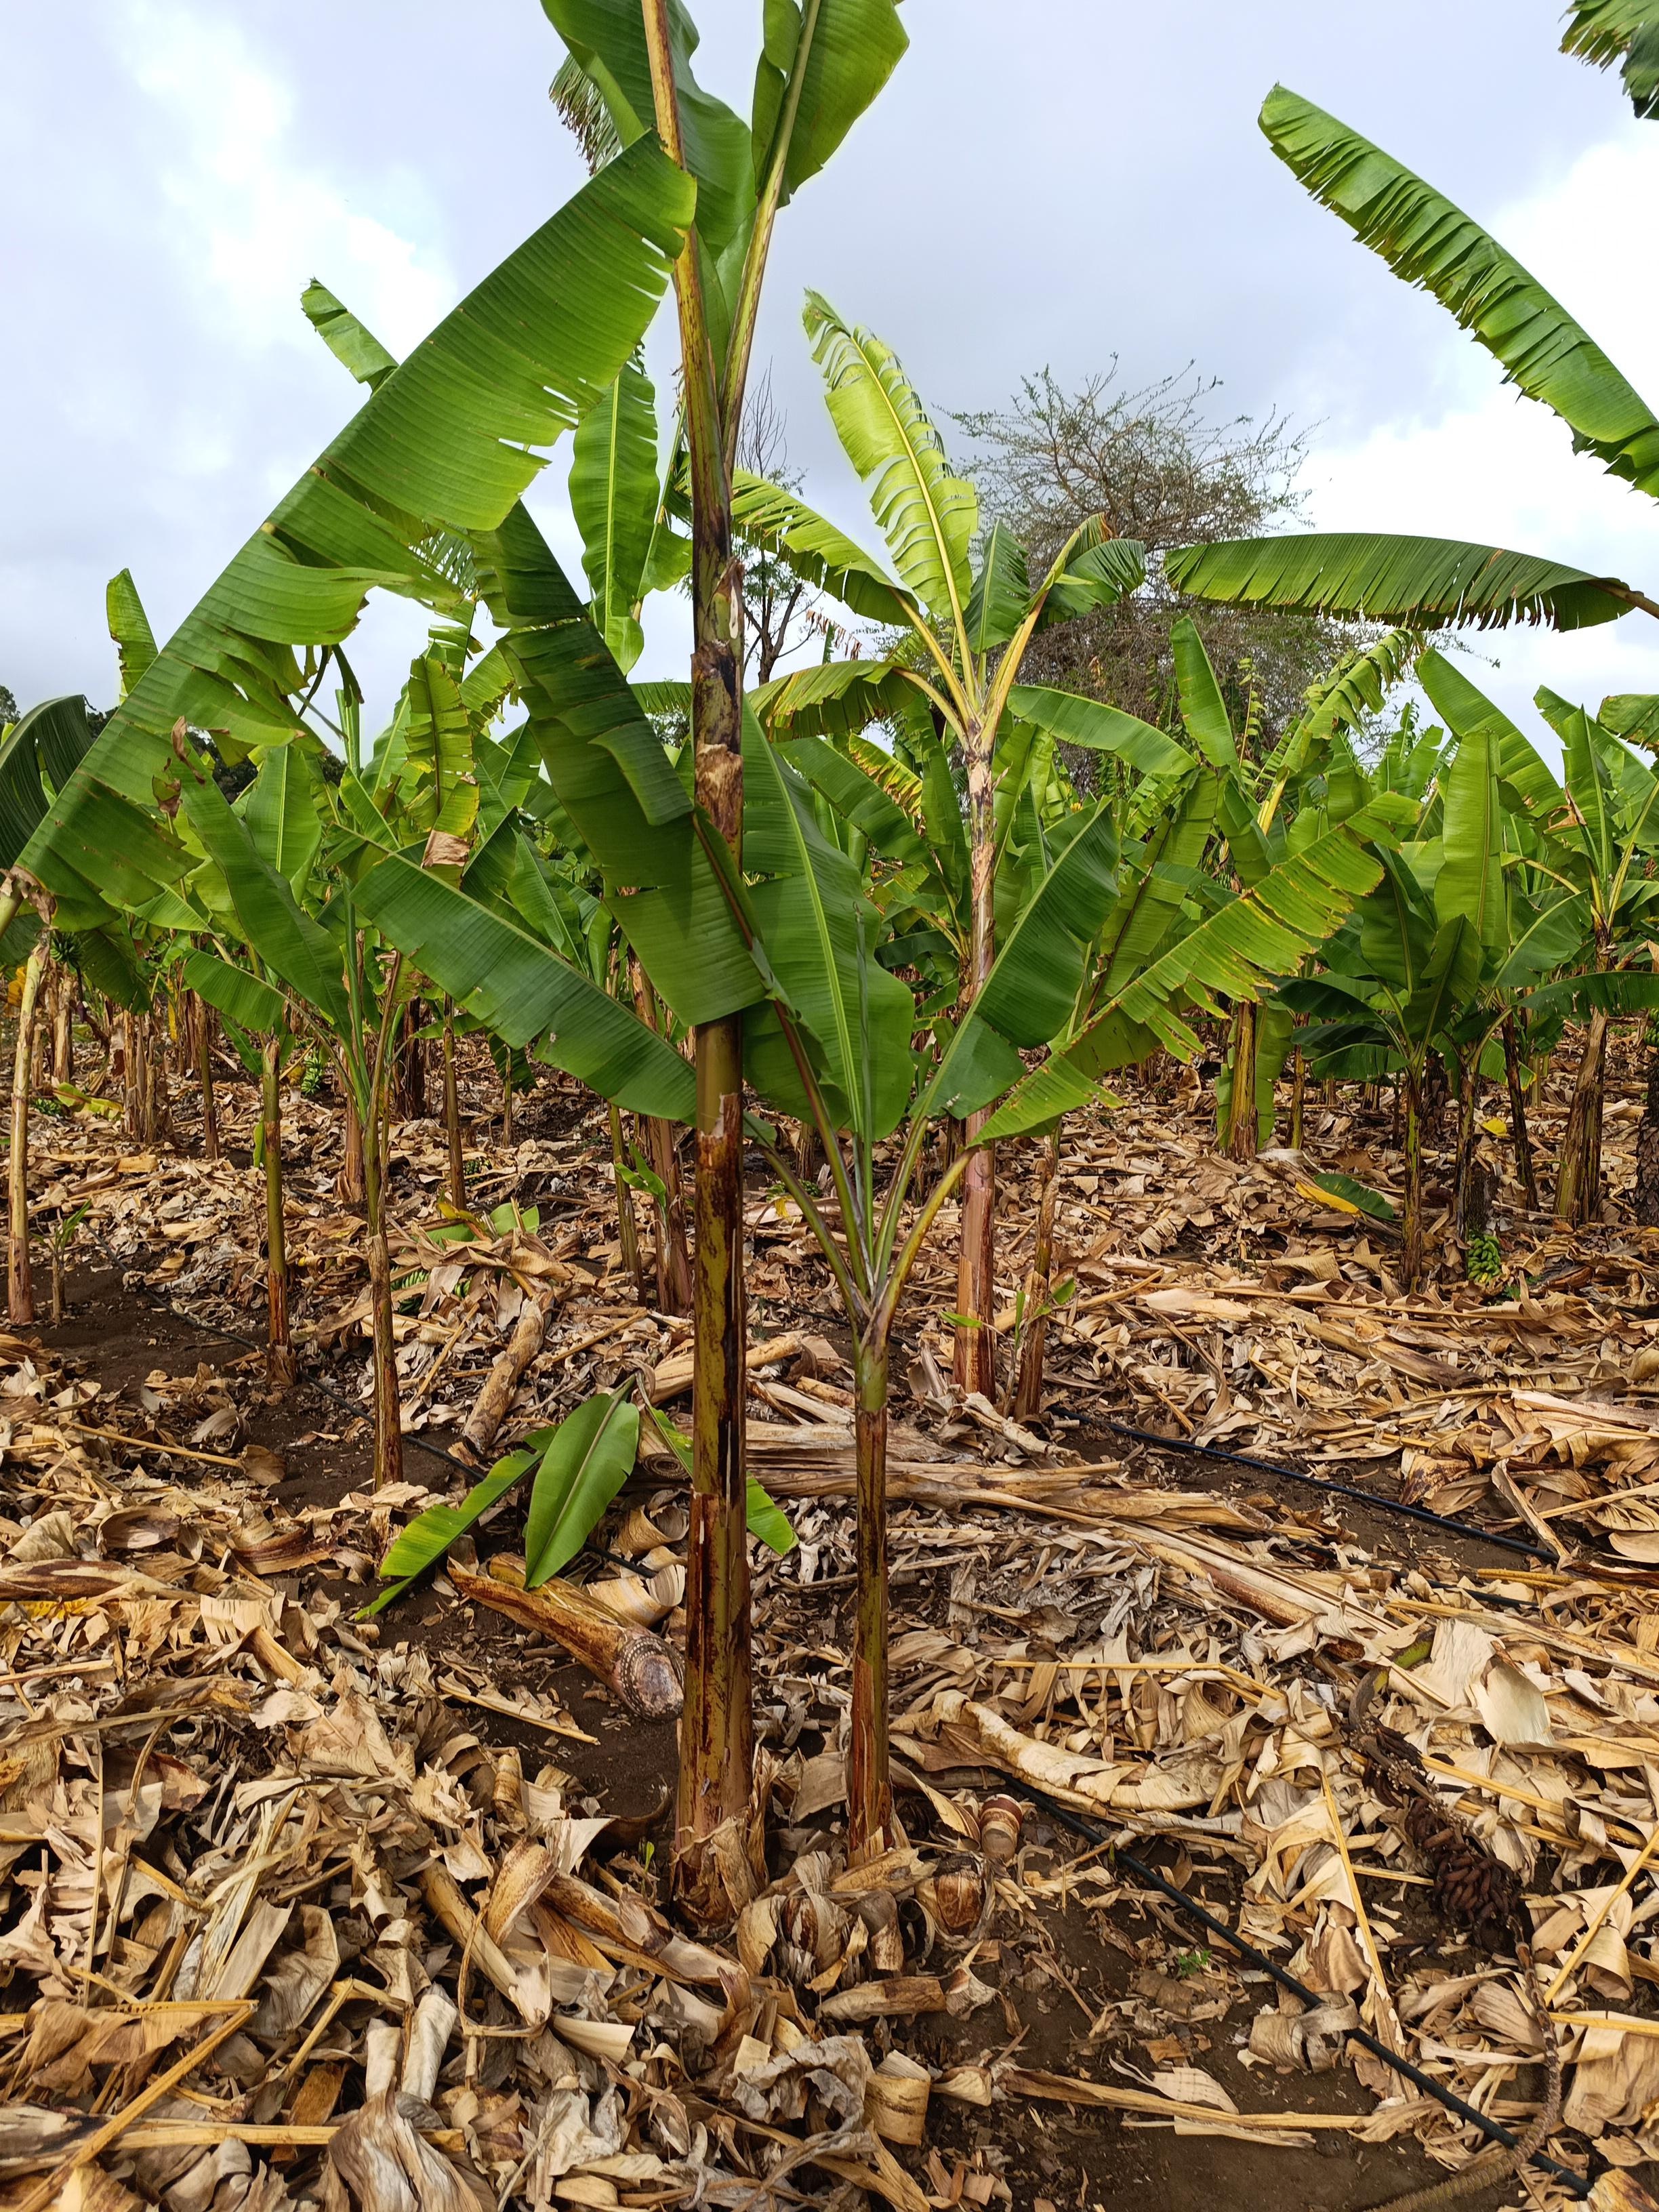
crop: banana
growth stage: vegetative
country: Tanzania
